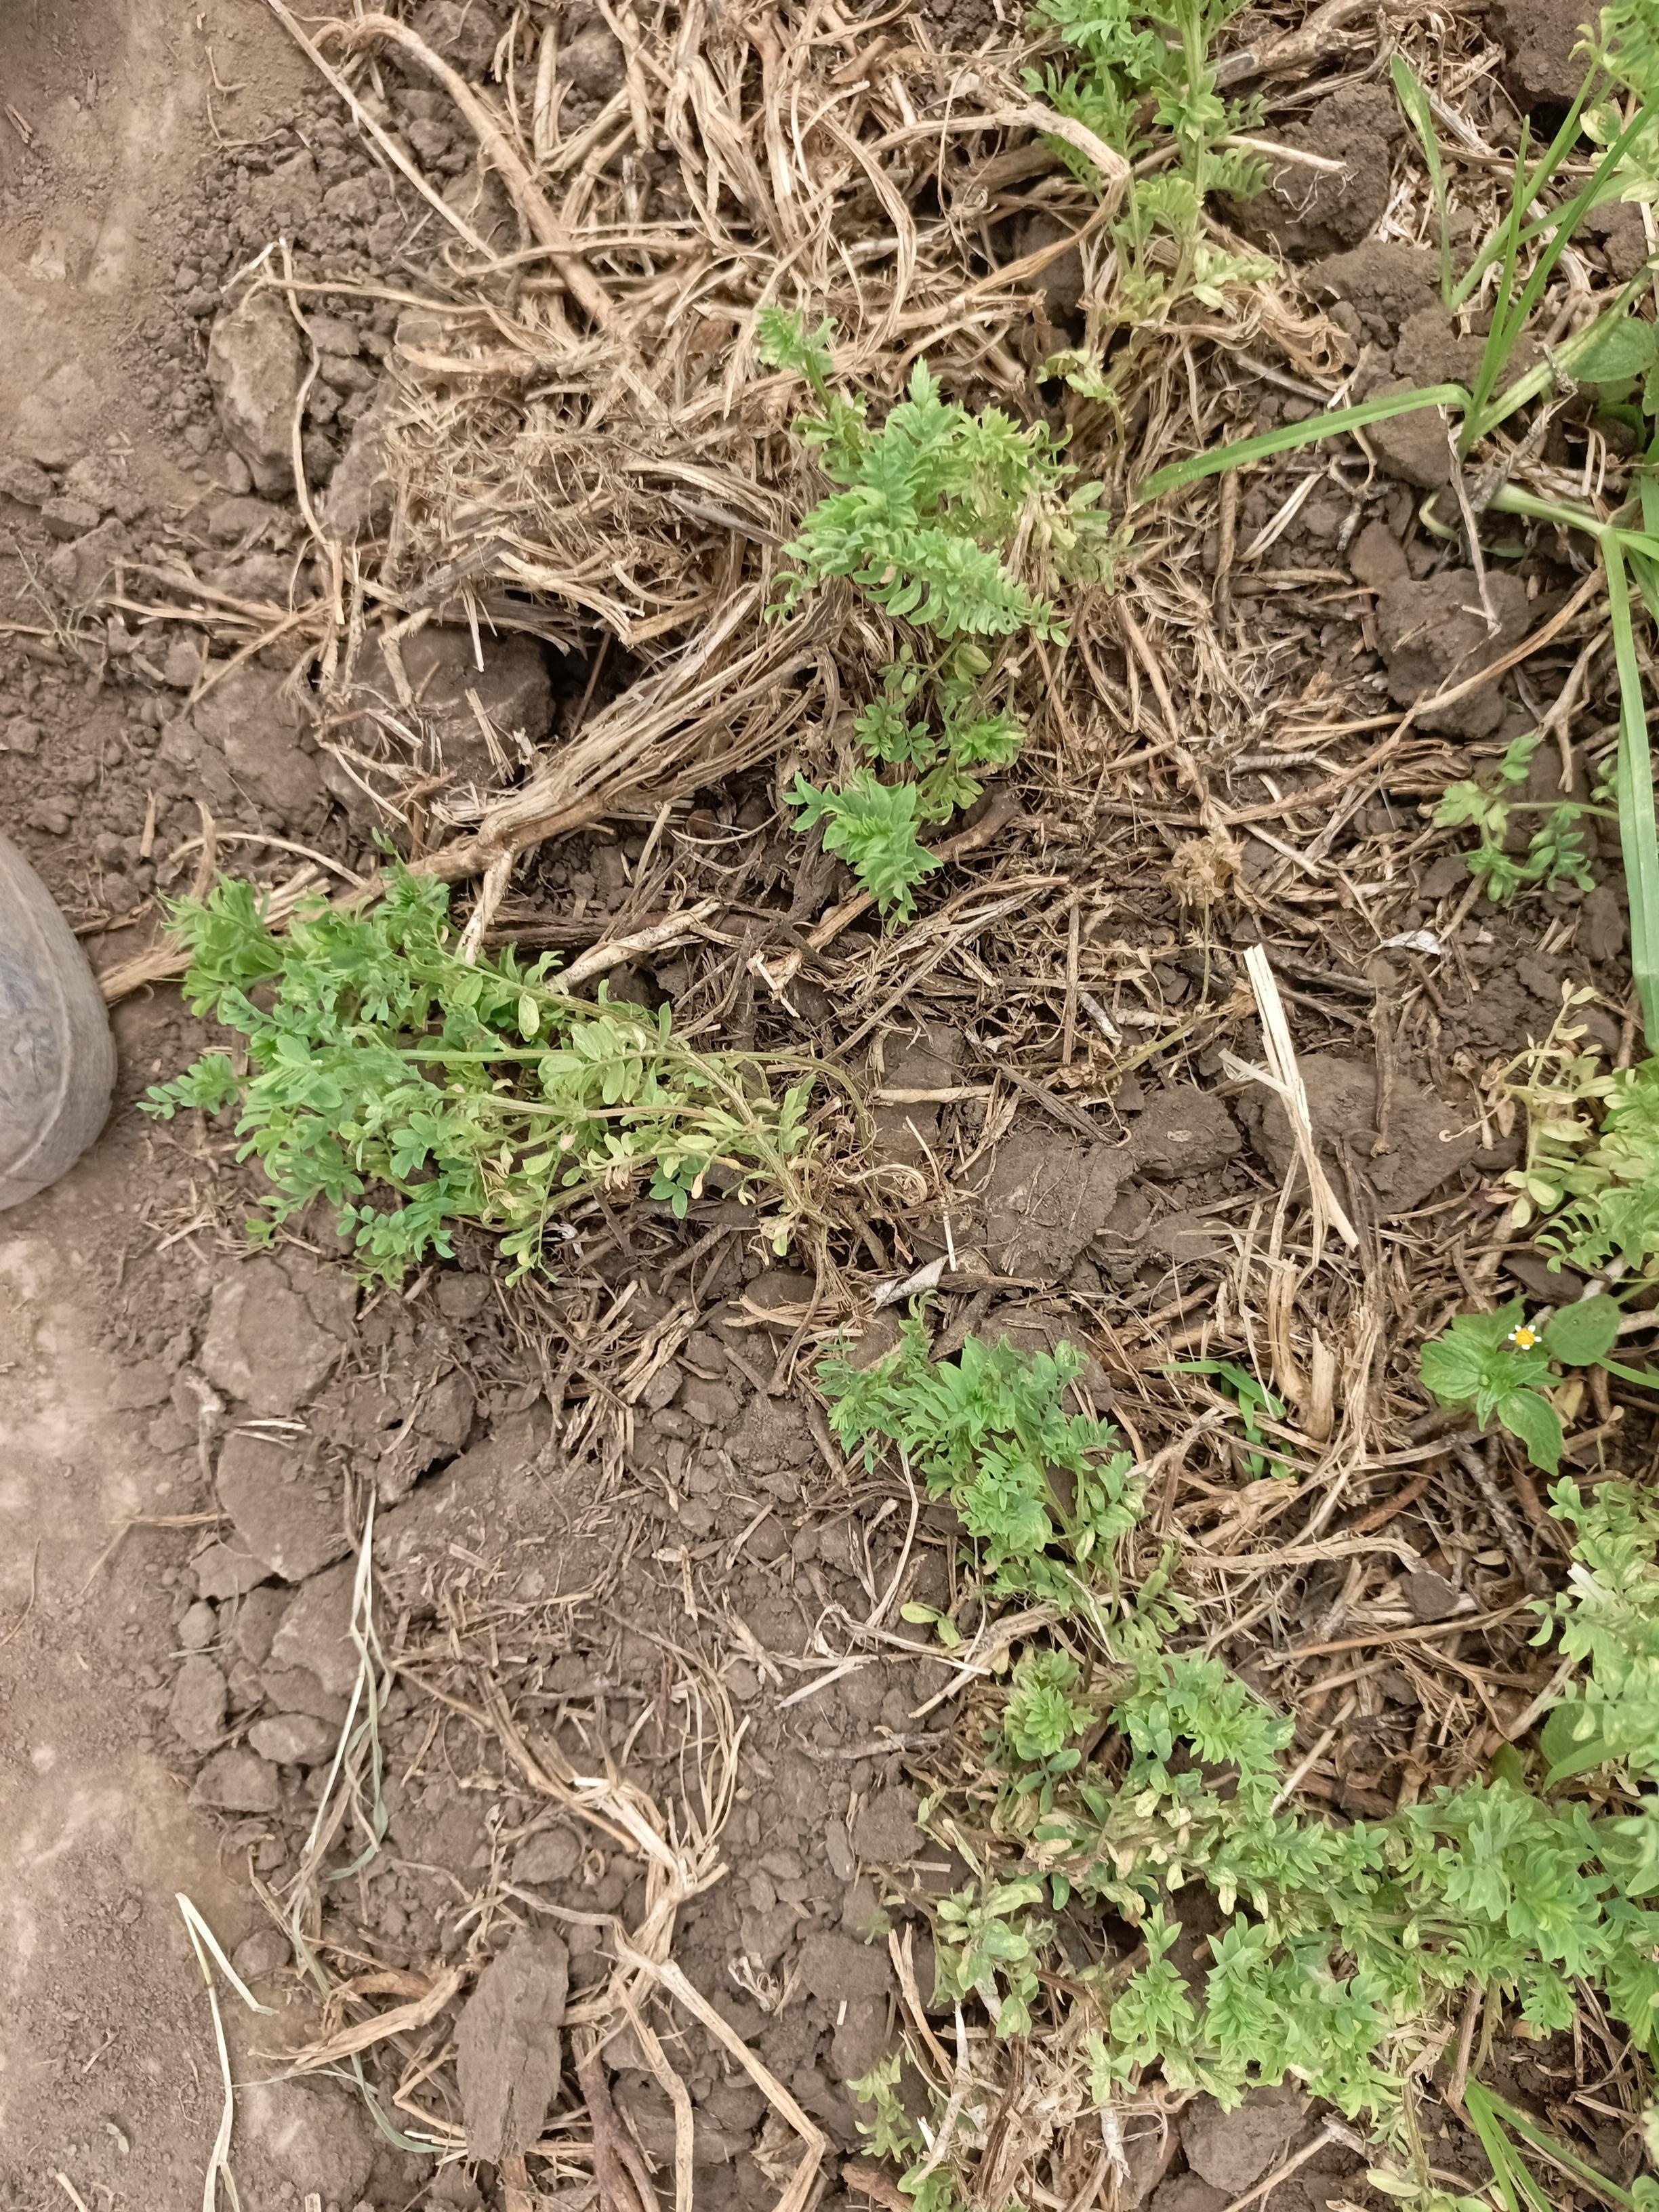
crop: lentil
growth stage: vegetative
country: Tanzania
